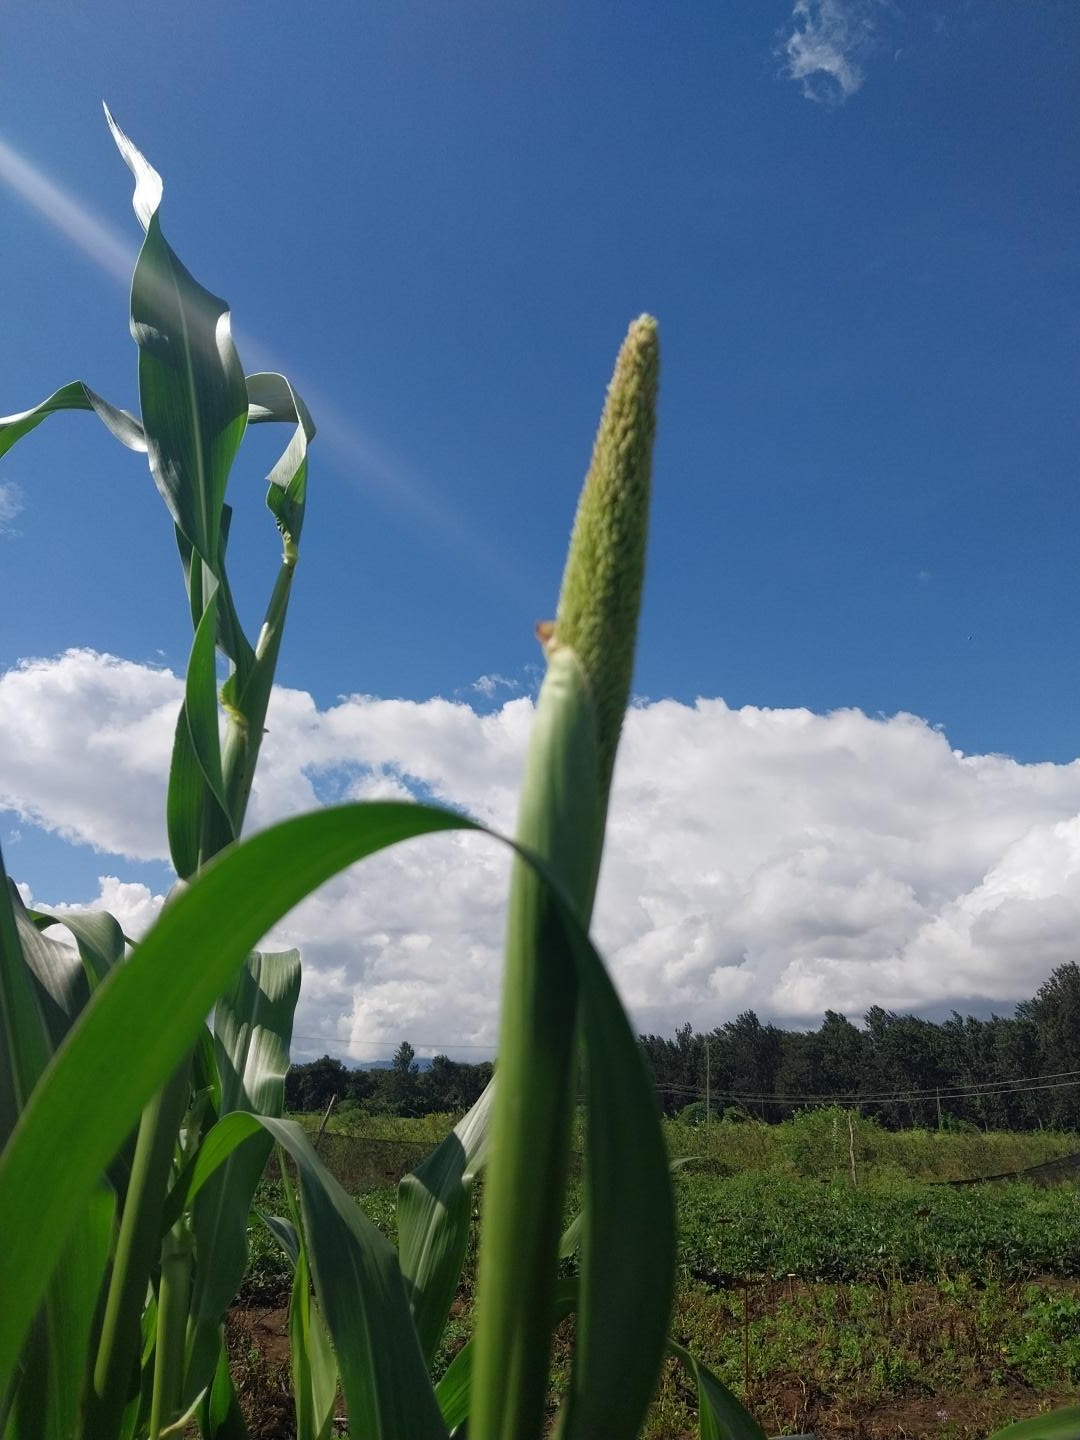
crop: pearl millet
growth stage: heading tuber
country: Tanzania
